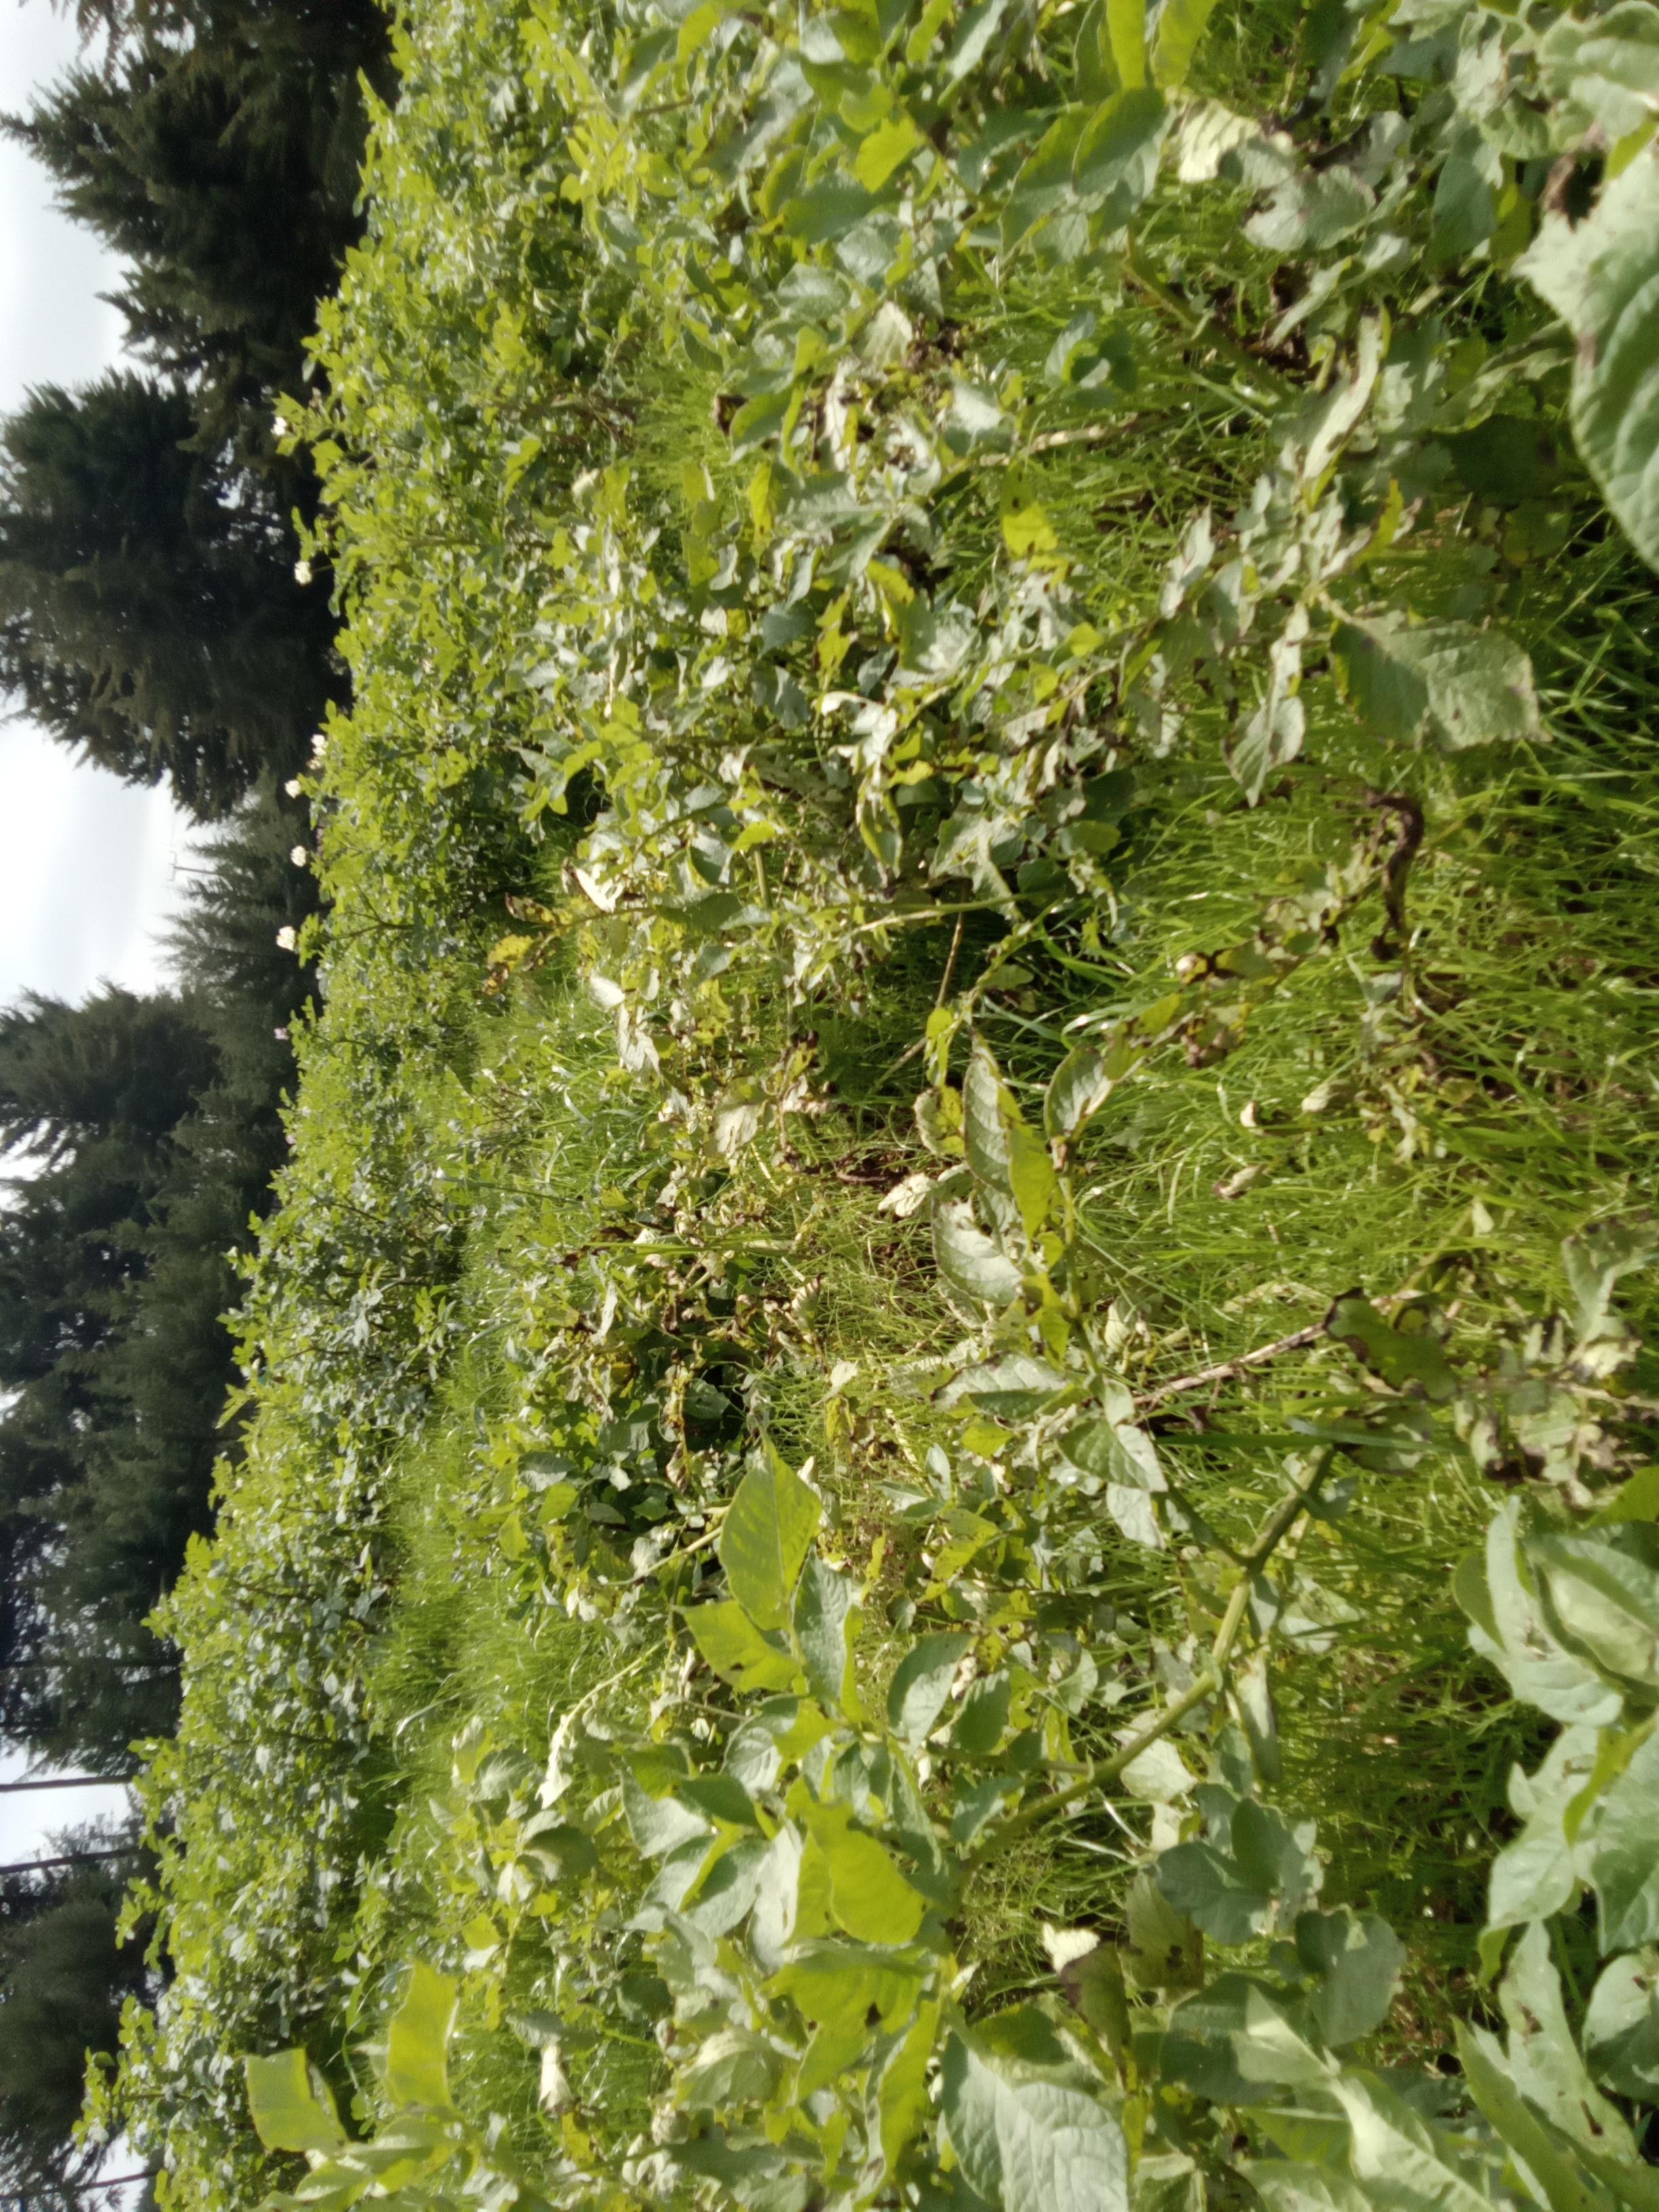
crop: potato
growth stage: maturity
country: Kenya
